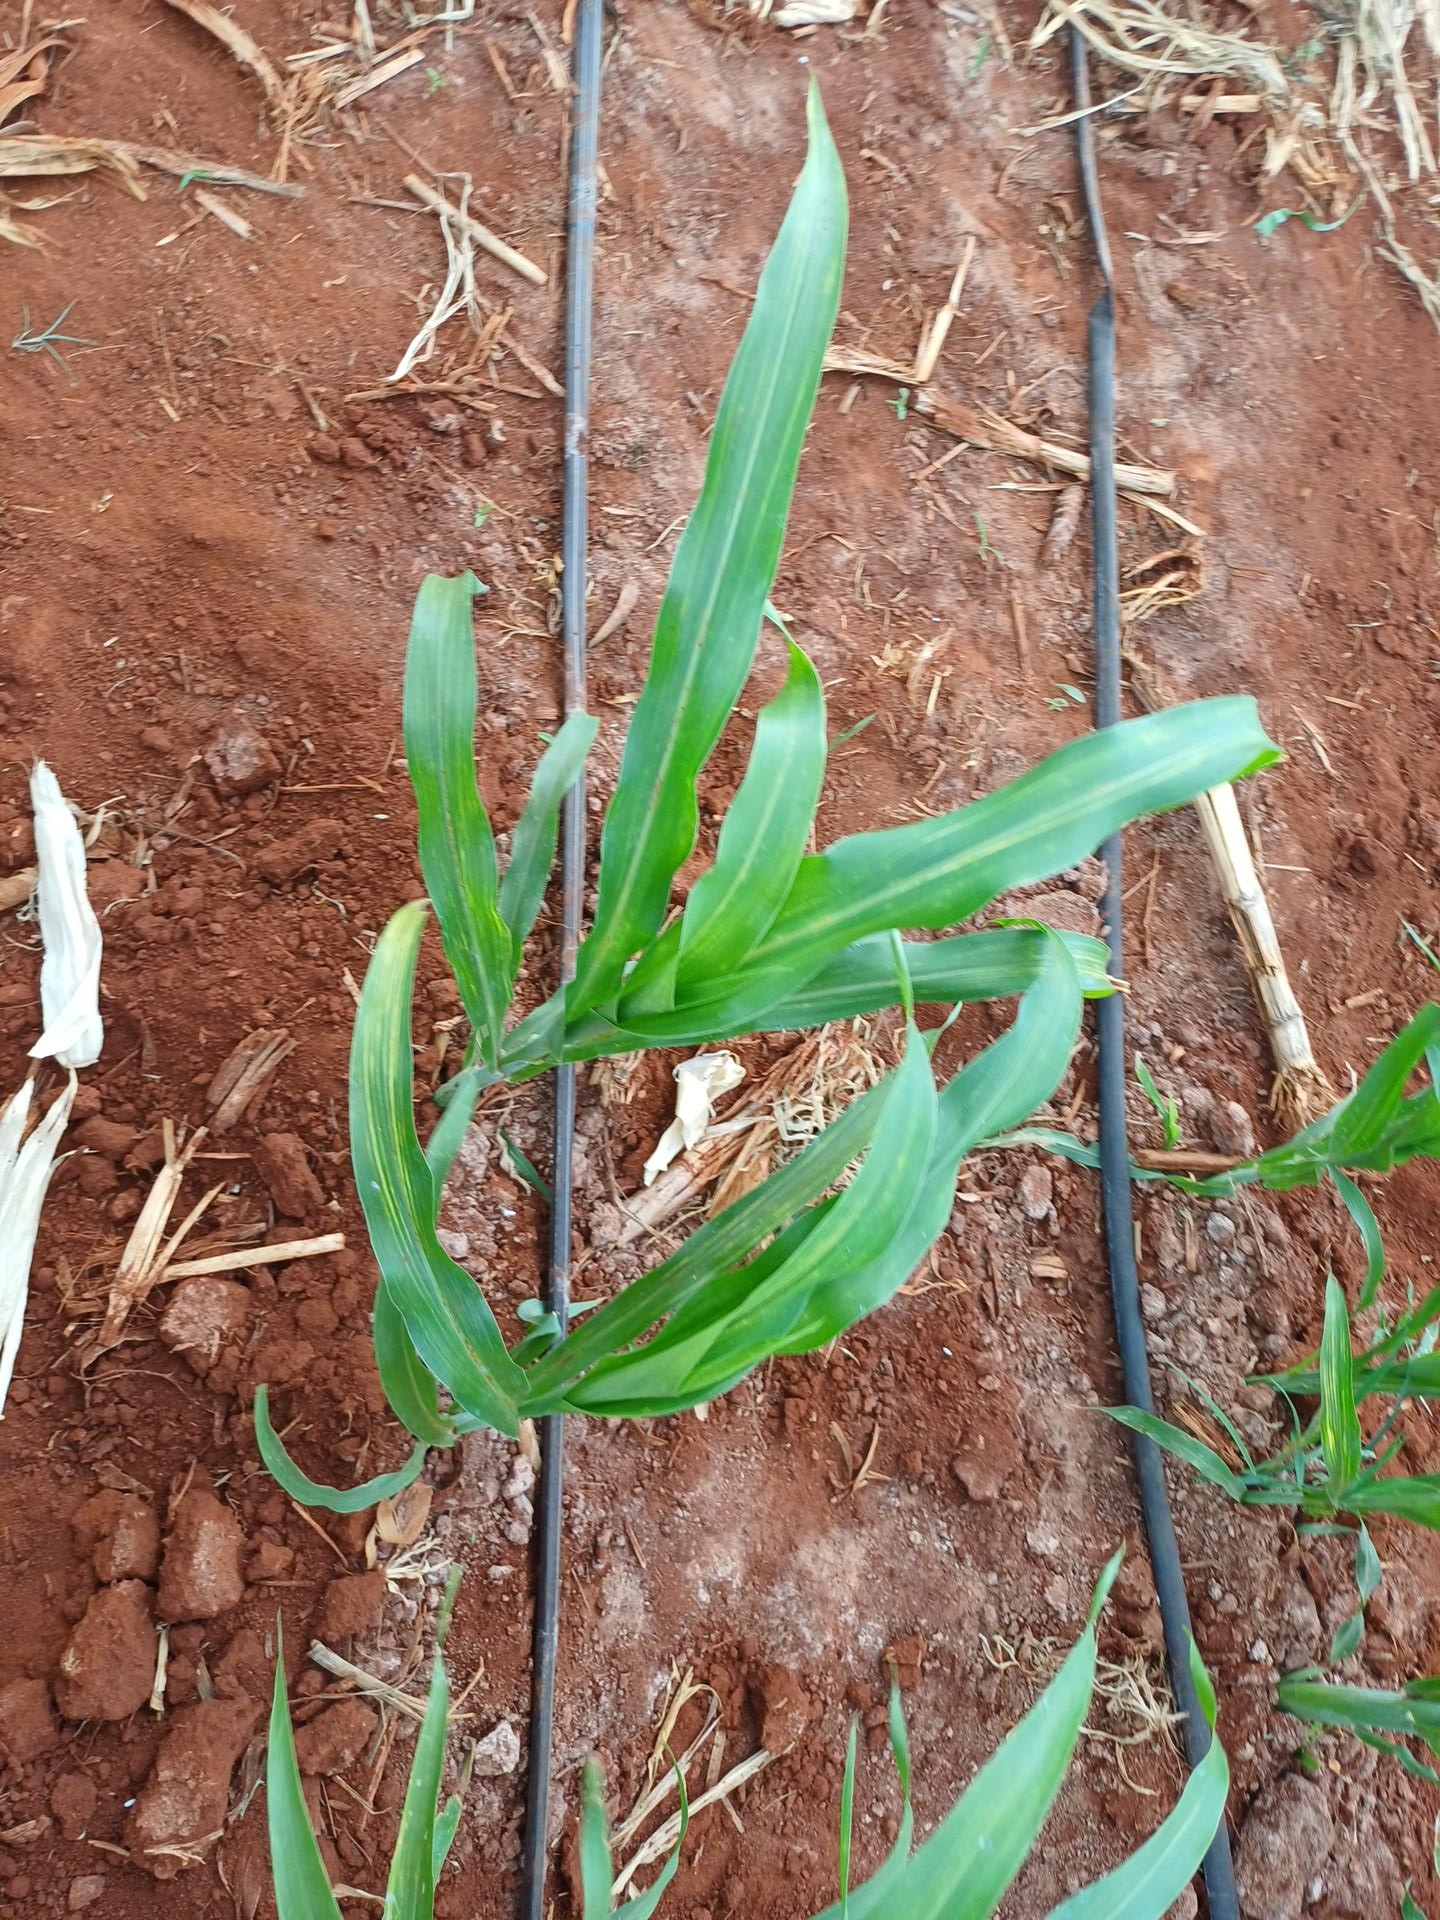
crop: sorghum
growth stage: vegetative
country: Kenya
